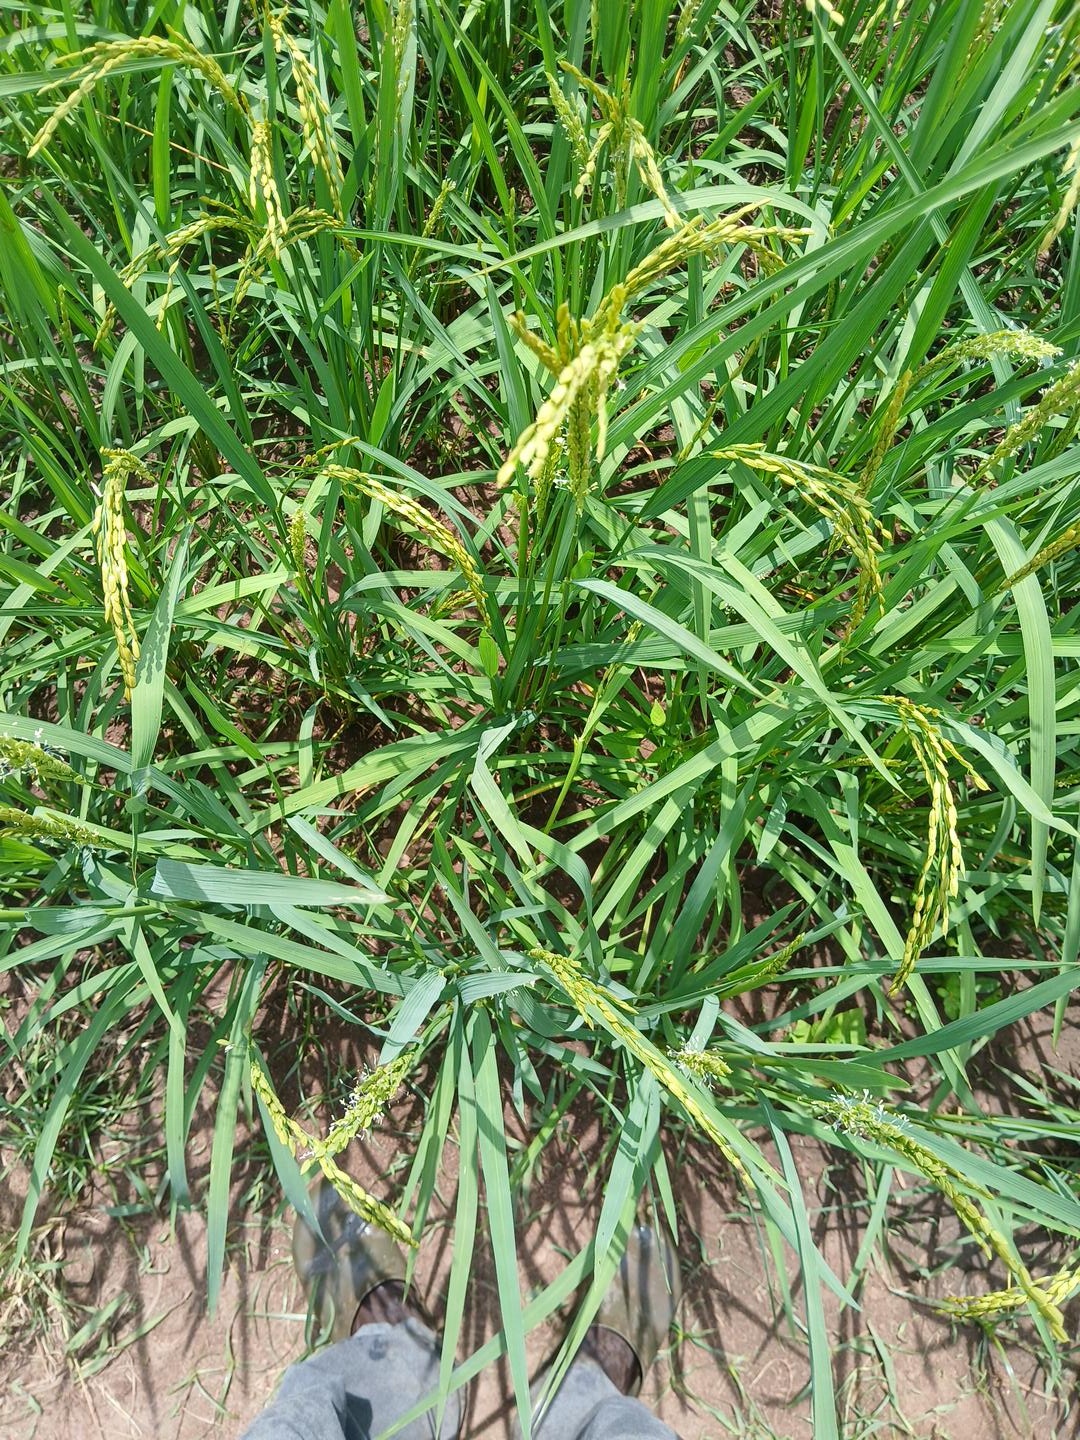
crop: rice
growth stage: flowering
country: Côte d'Ivoire
